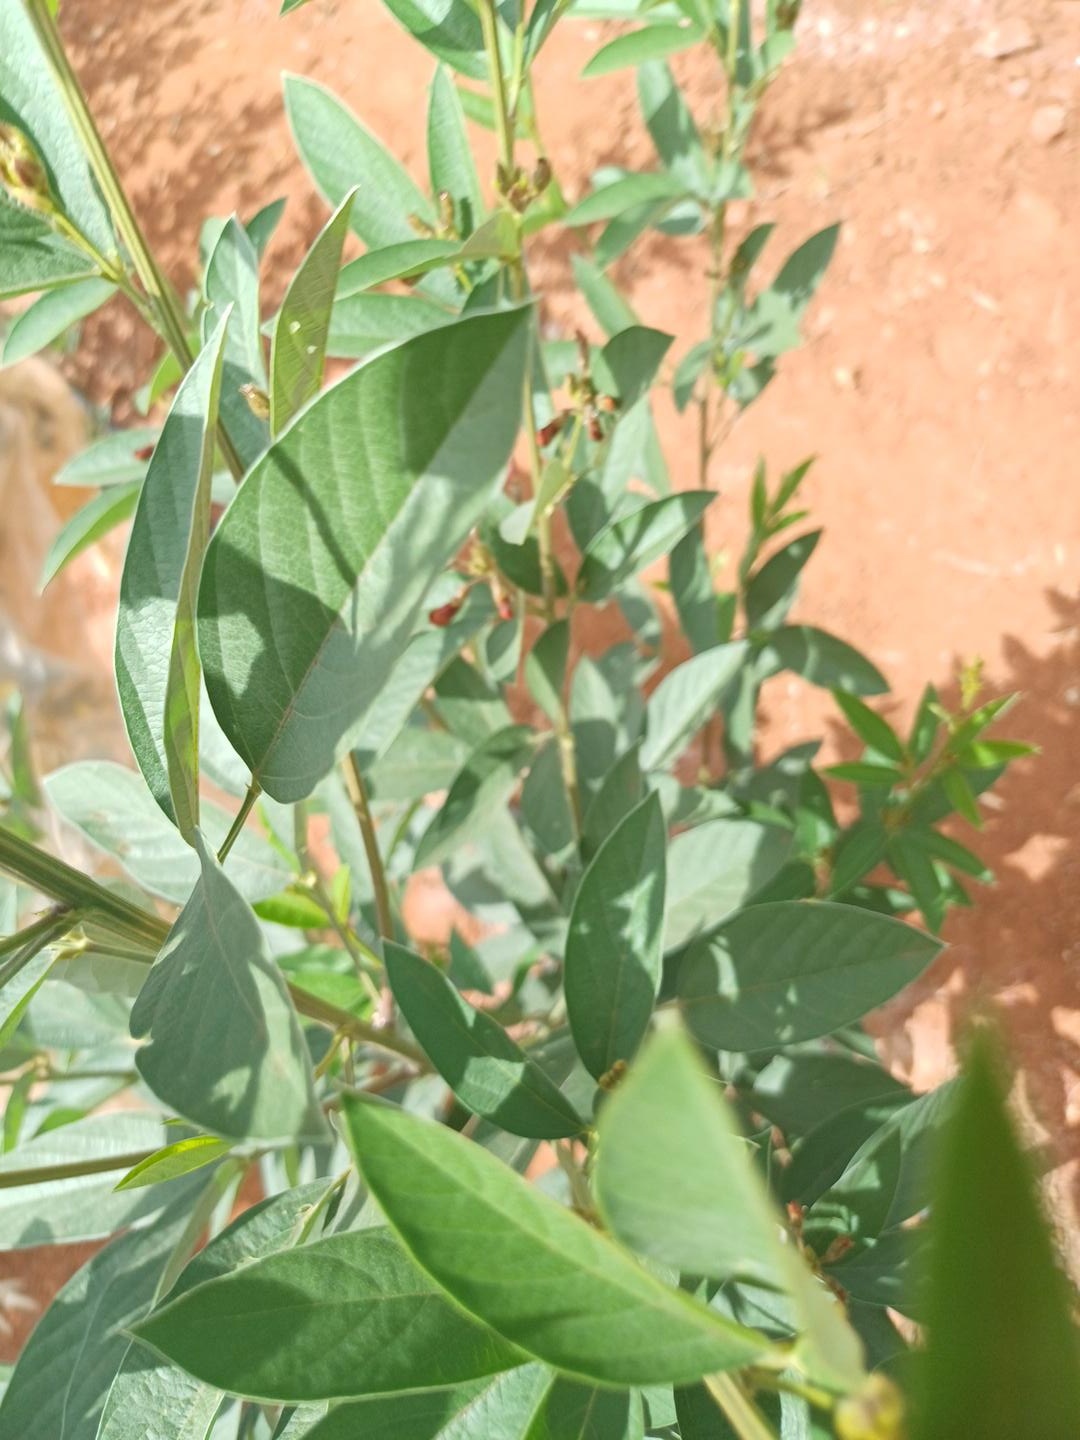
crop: pigeonpea
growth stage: vegetative
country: Kenya
